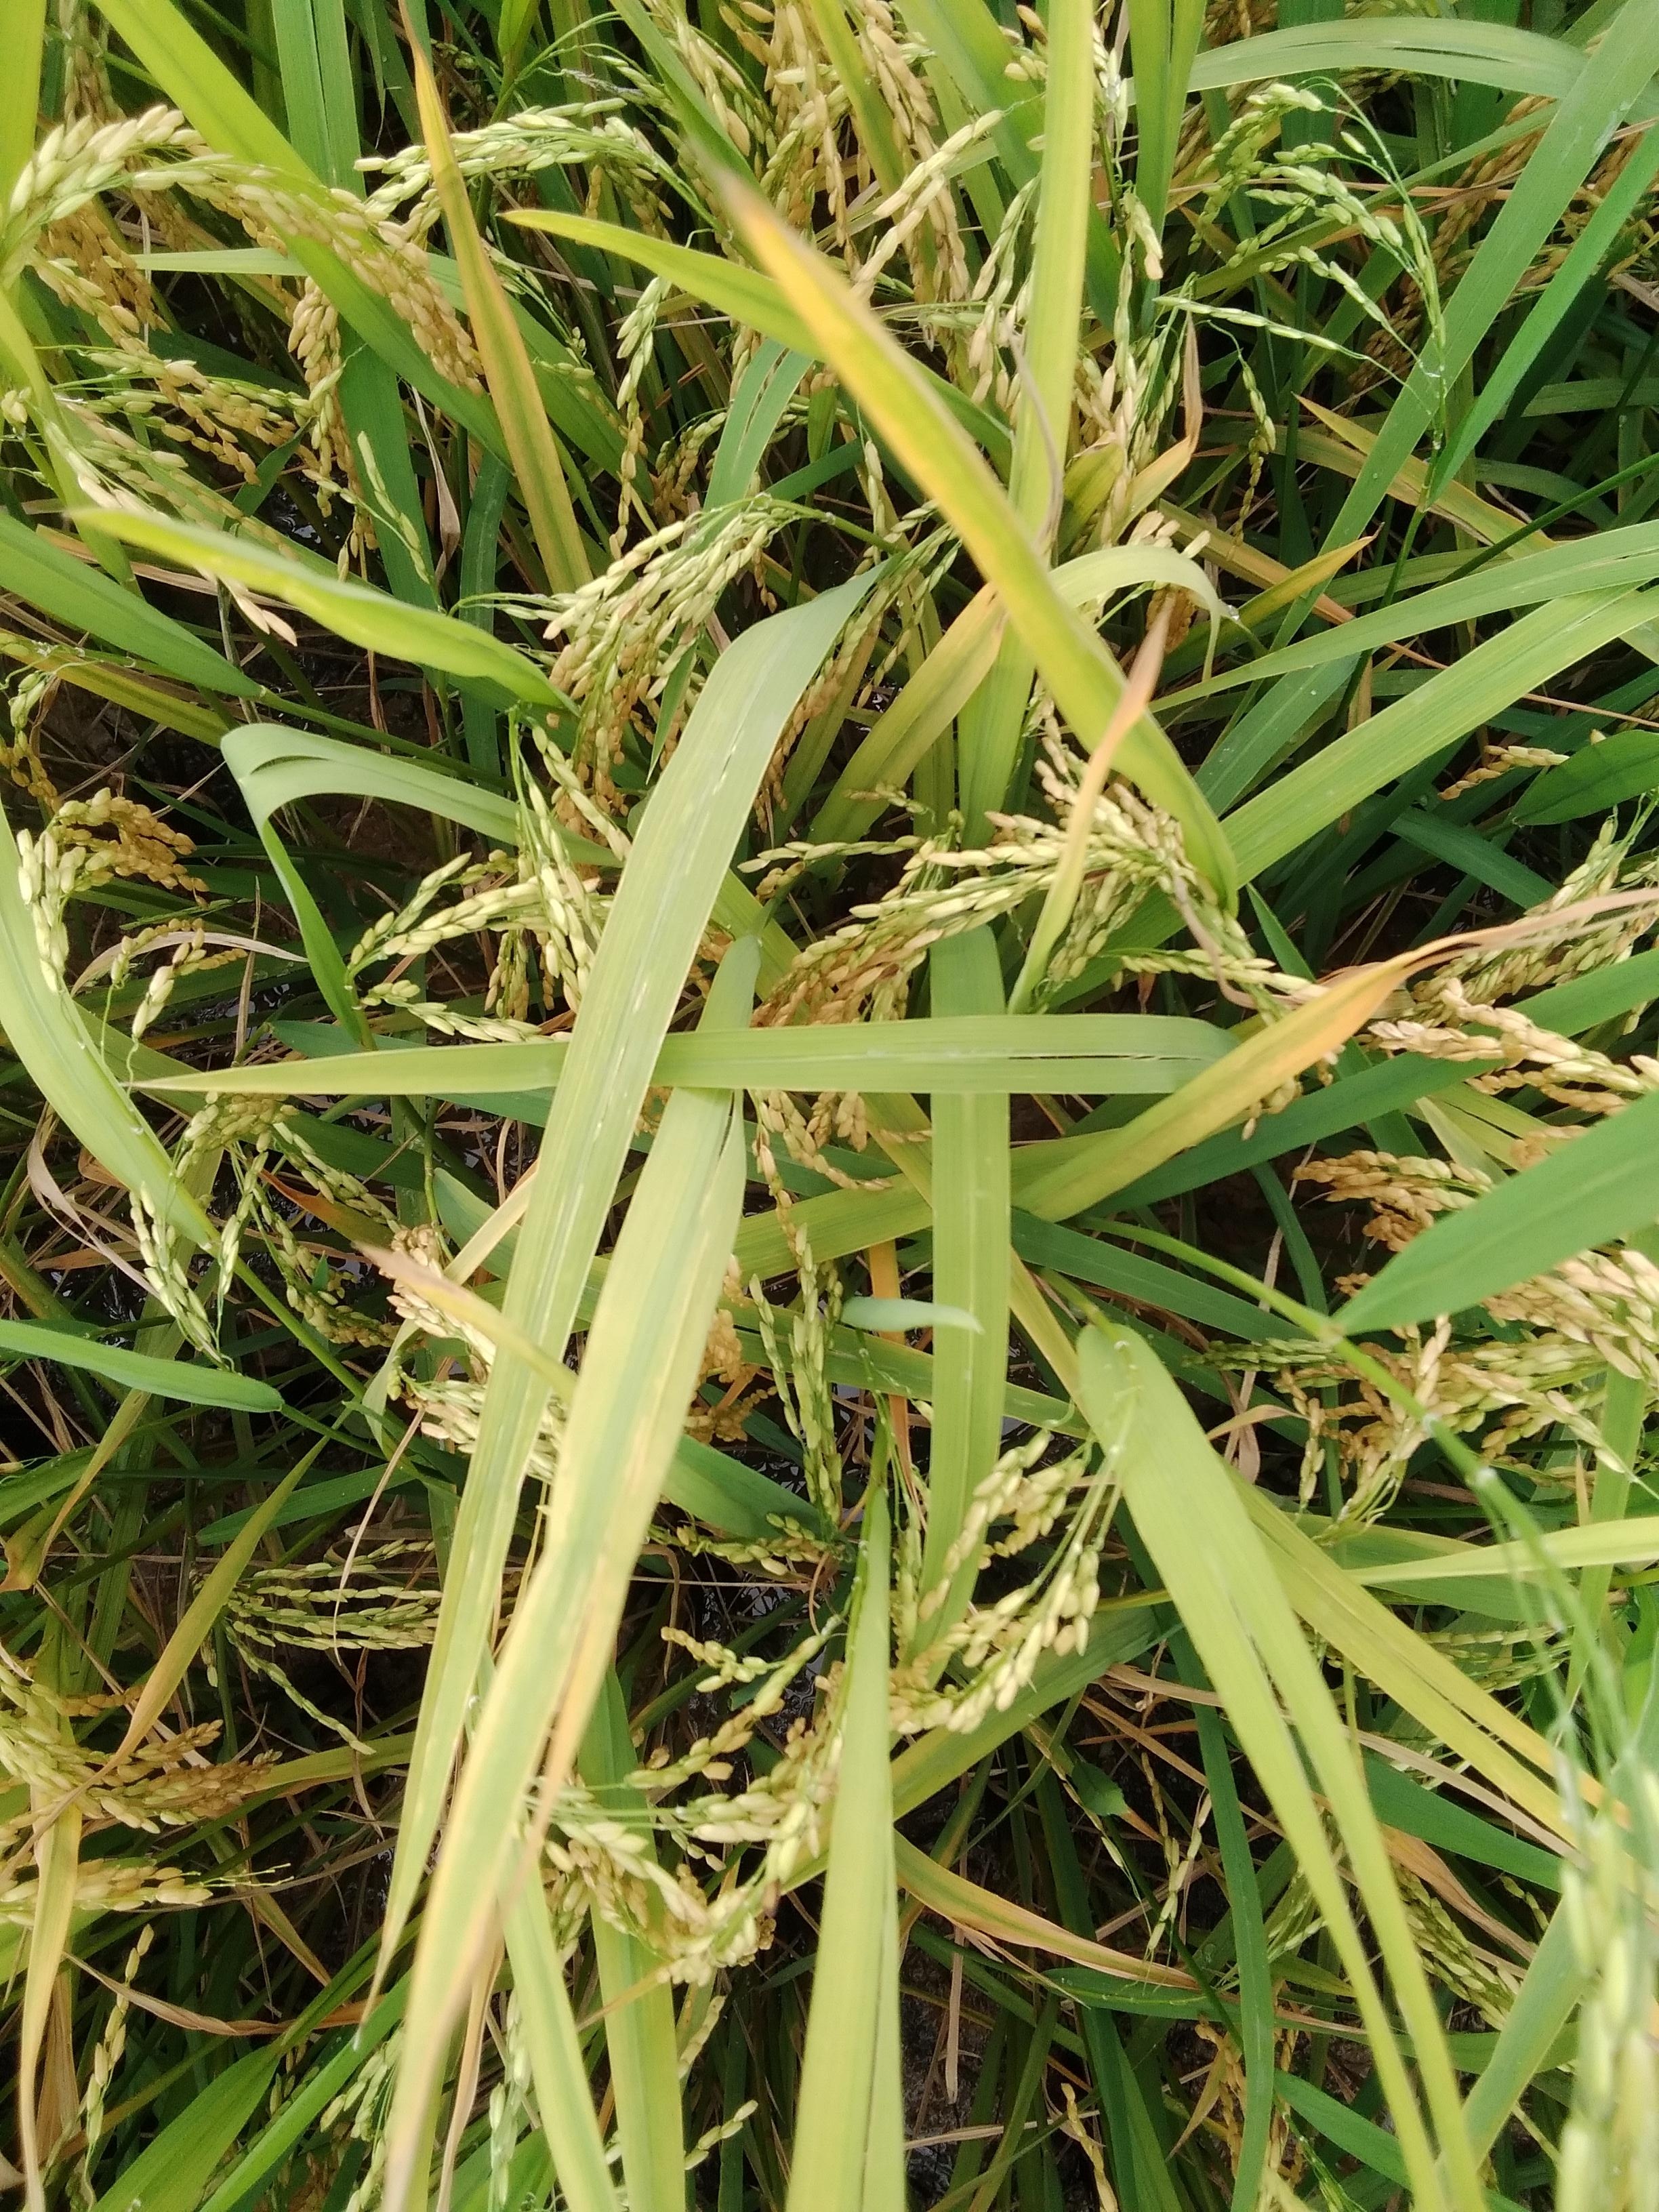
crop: rice
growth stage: ripening
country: Nigeria
